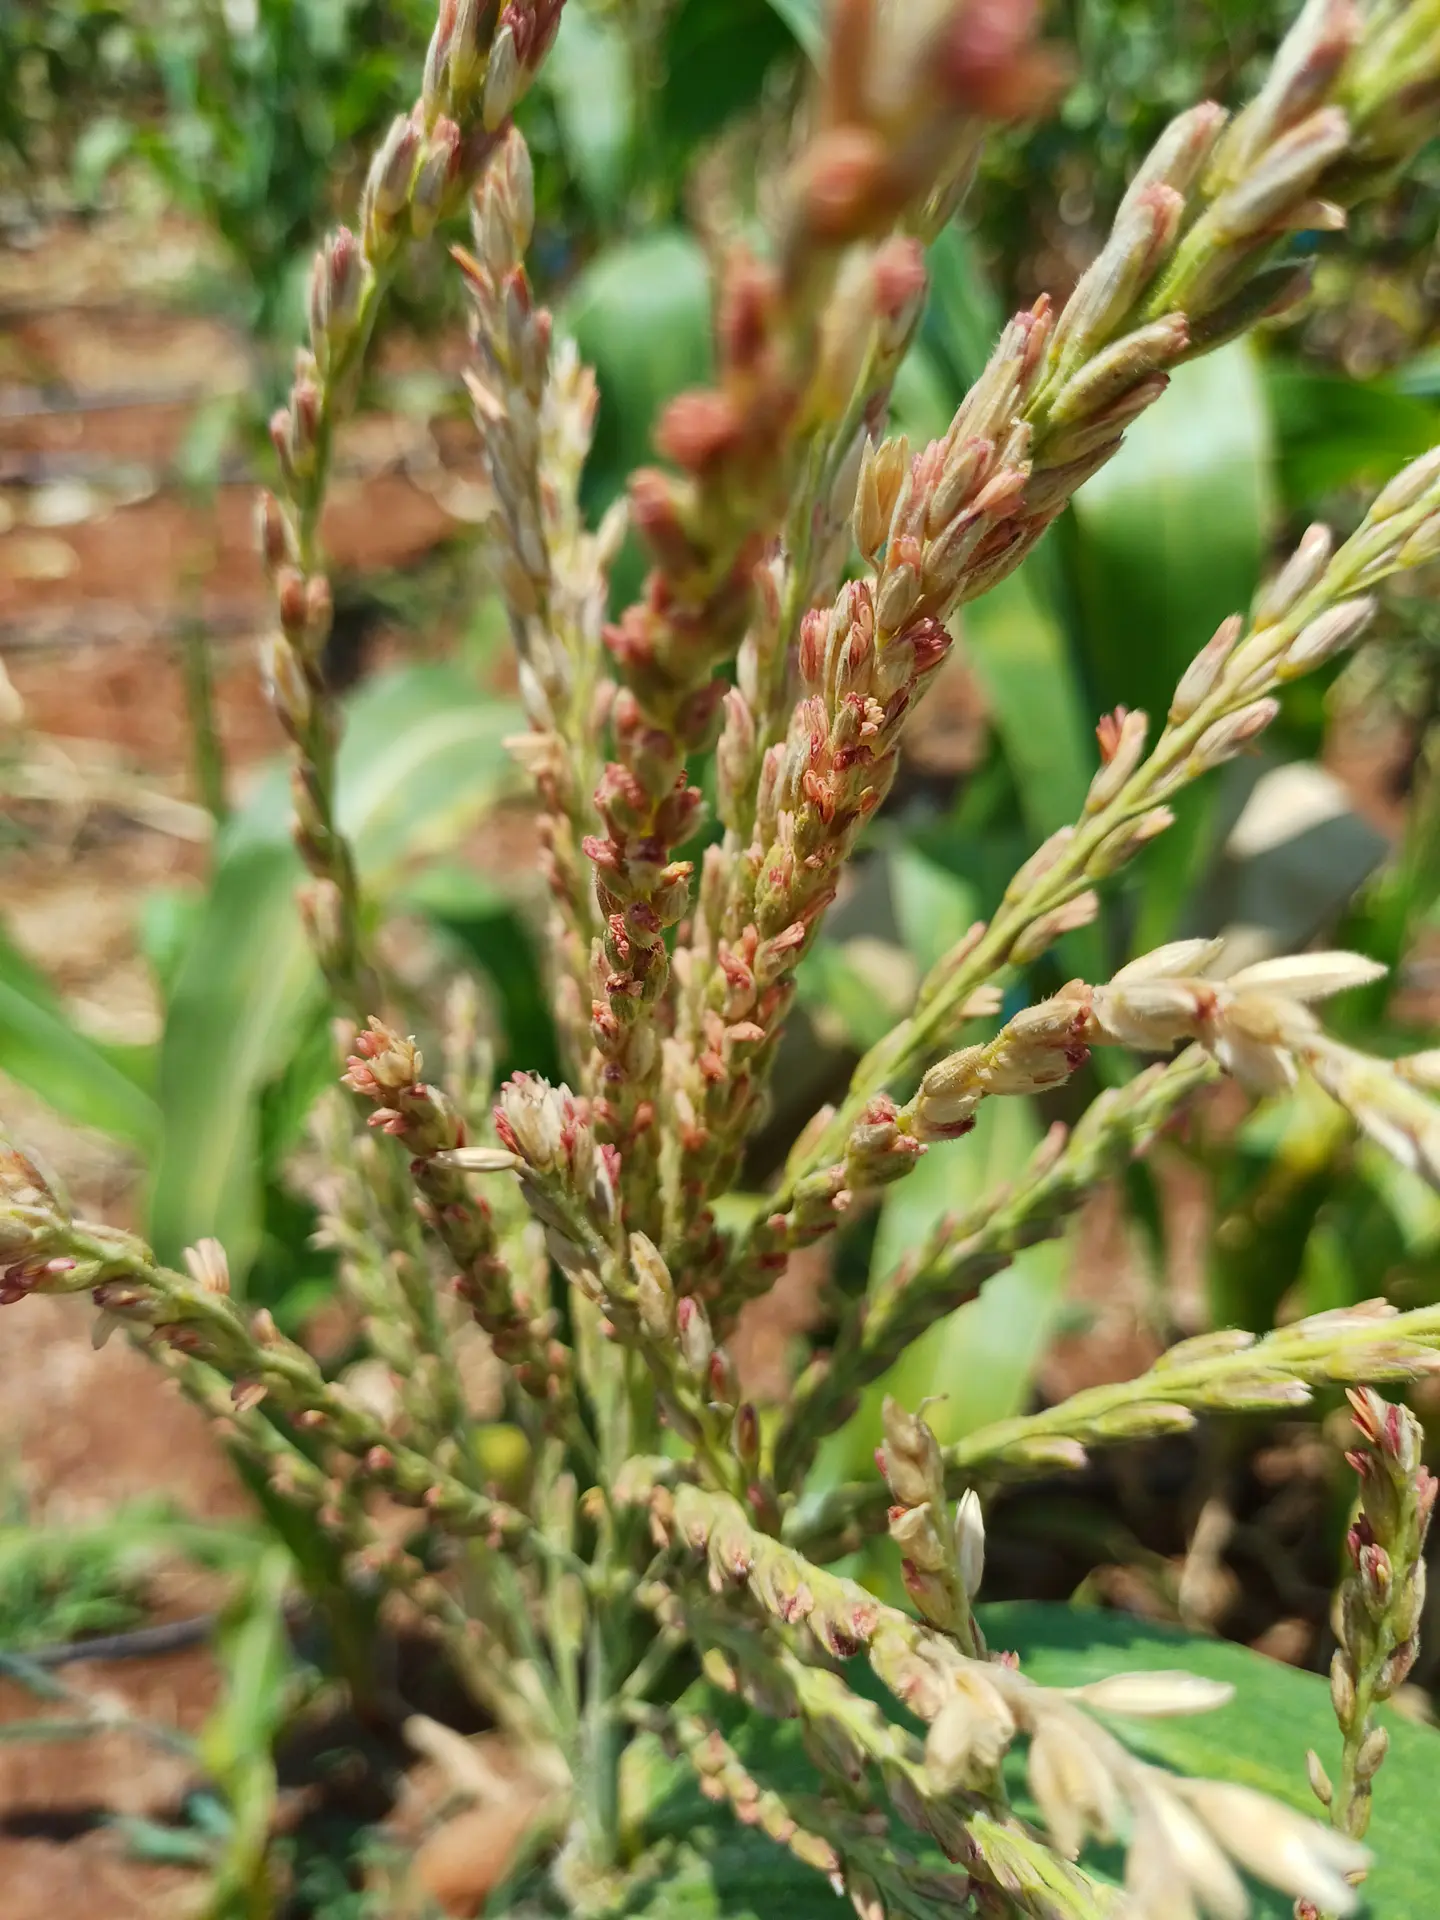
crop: maize
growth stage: flowering
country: Kenya
